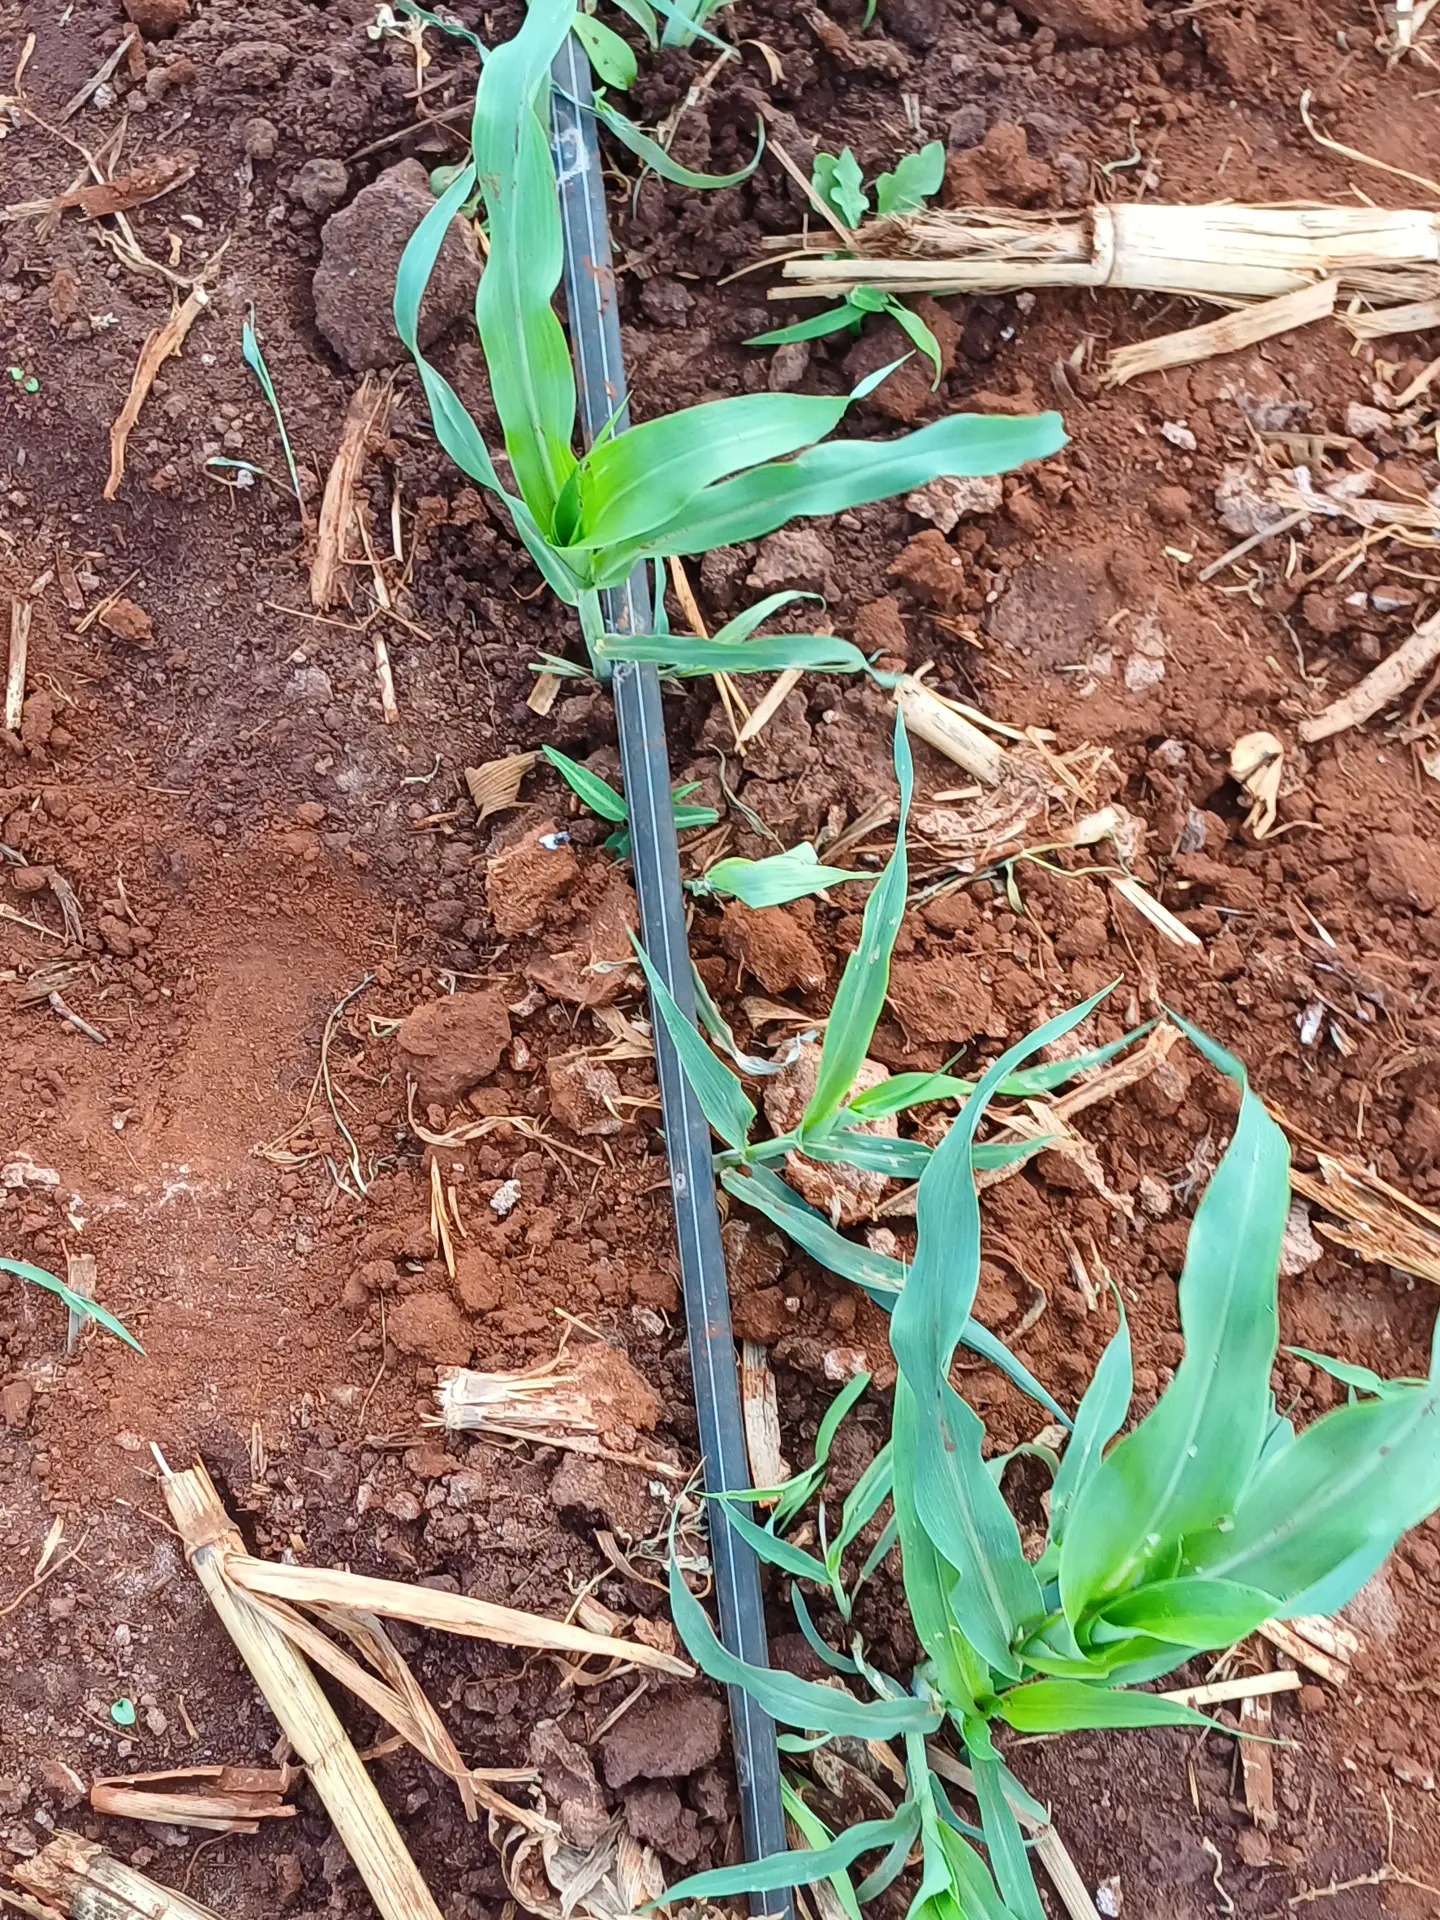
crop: sorghum
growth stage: vegetative
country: Kenya
